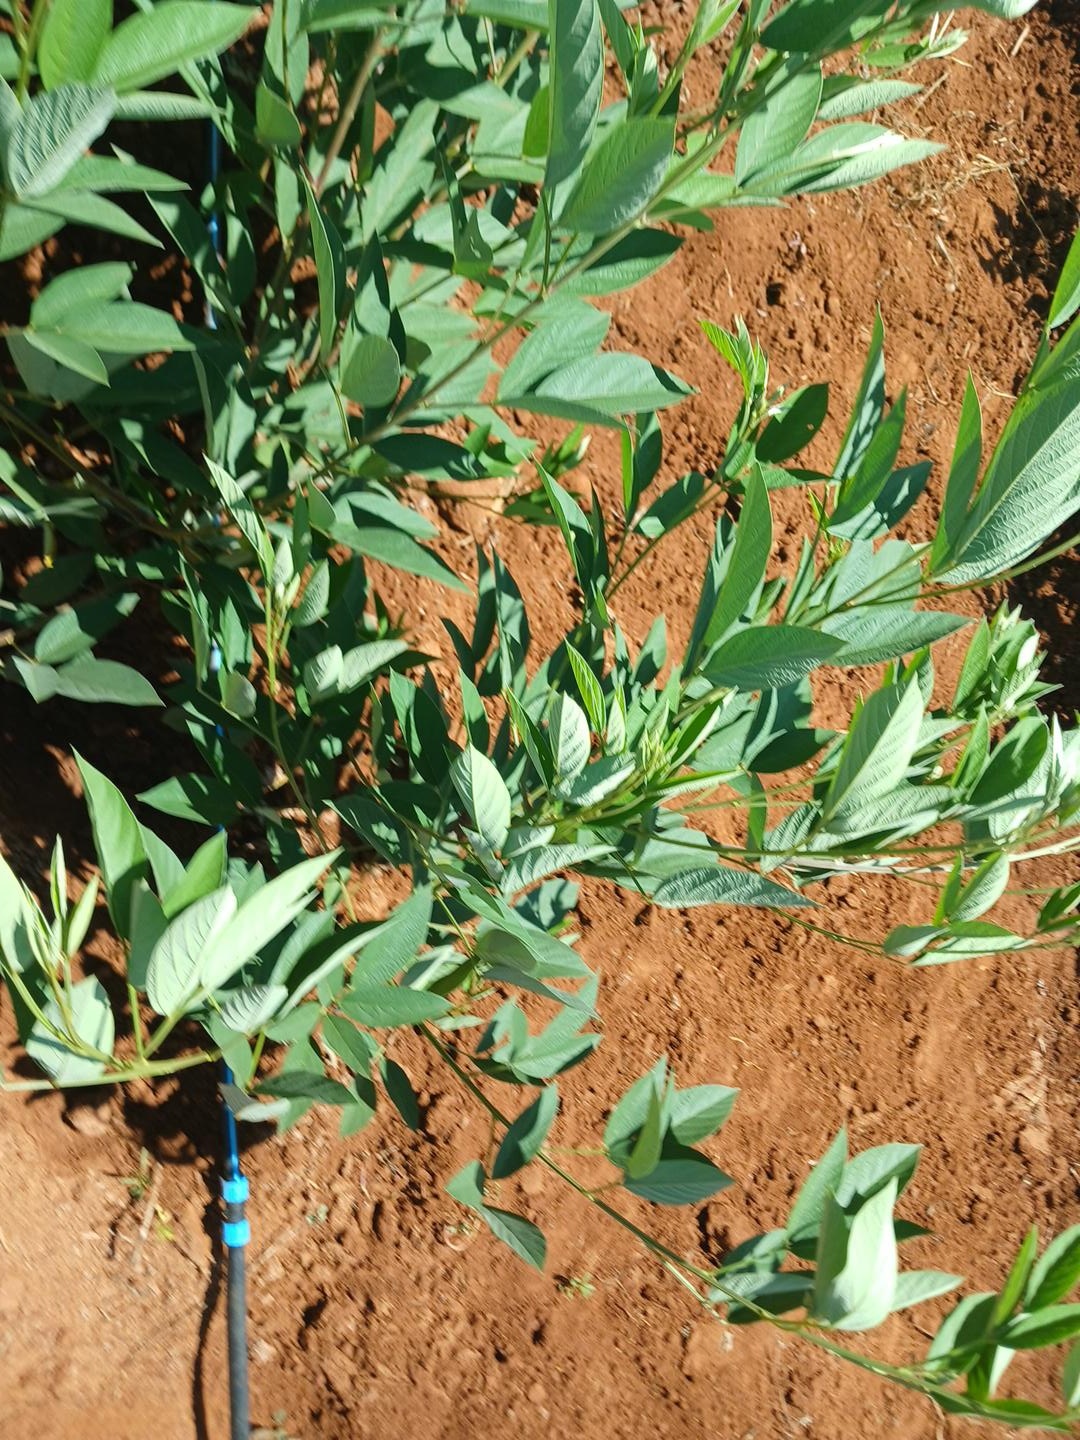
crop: pigeonpea
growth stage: vegetative
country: Kenya
